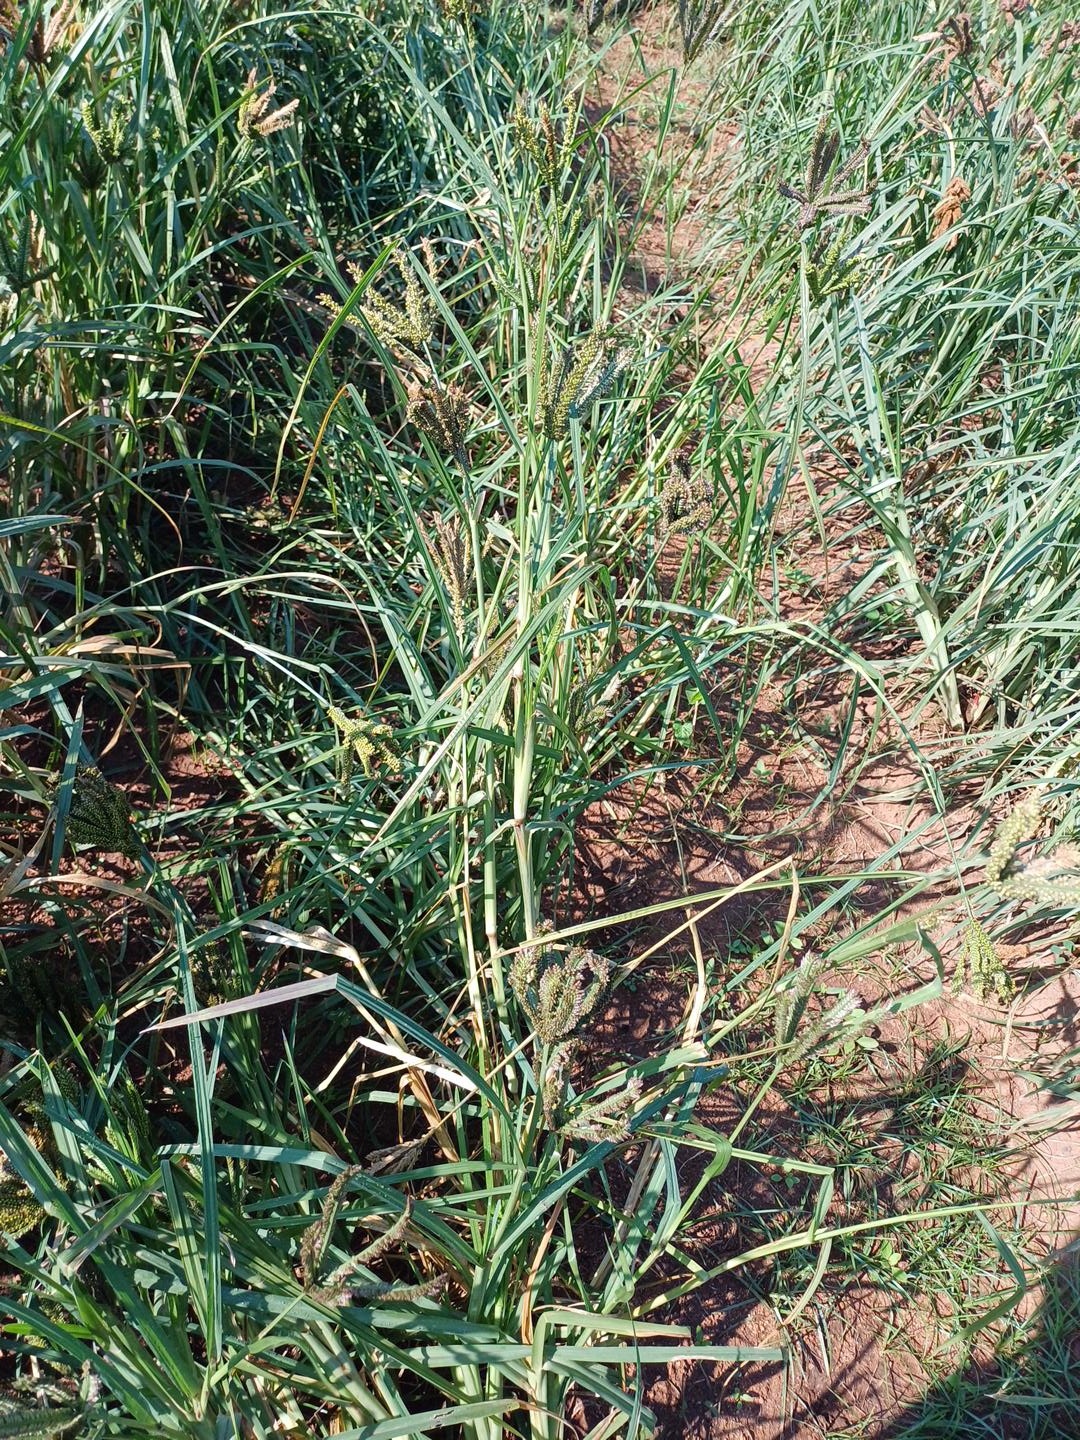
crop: finger millet
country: Kenya
